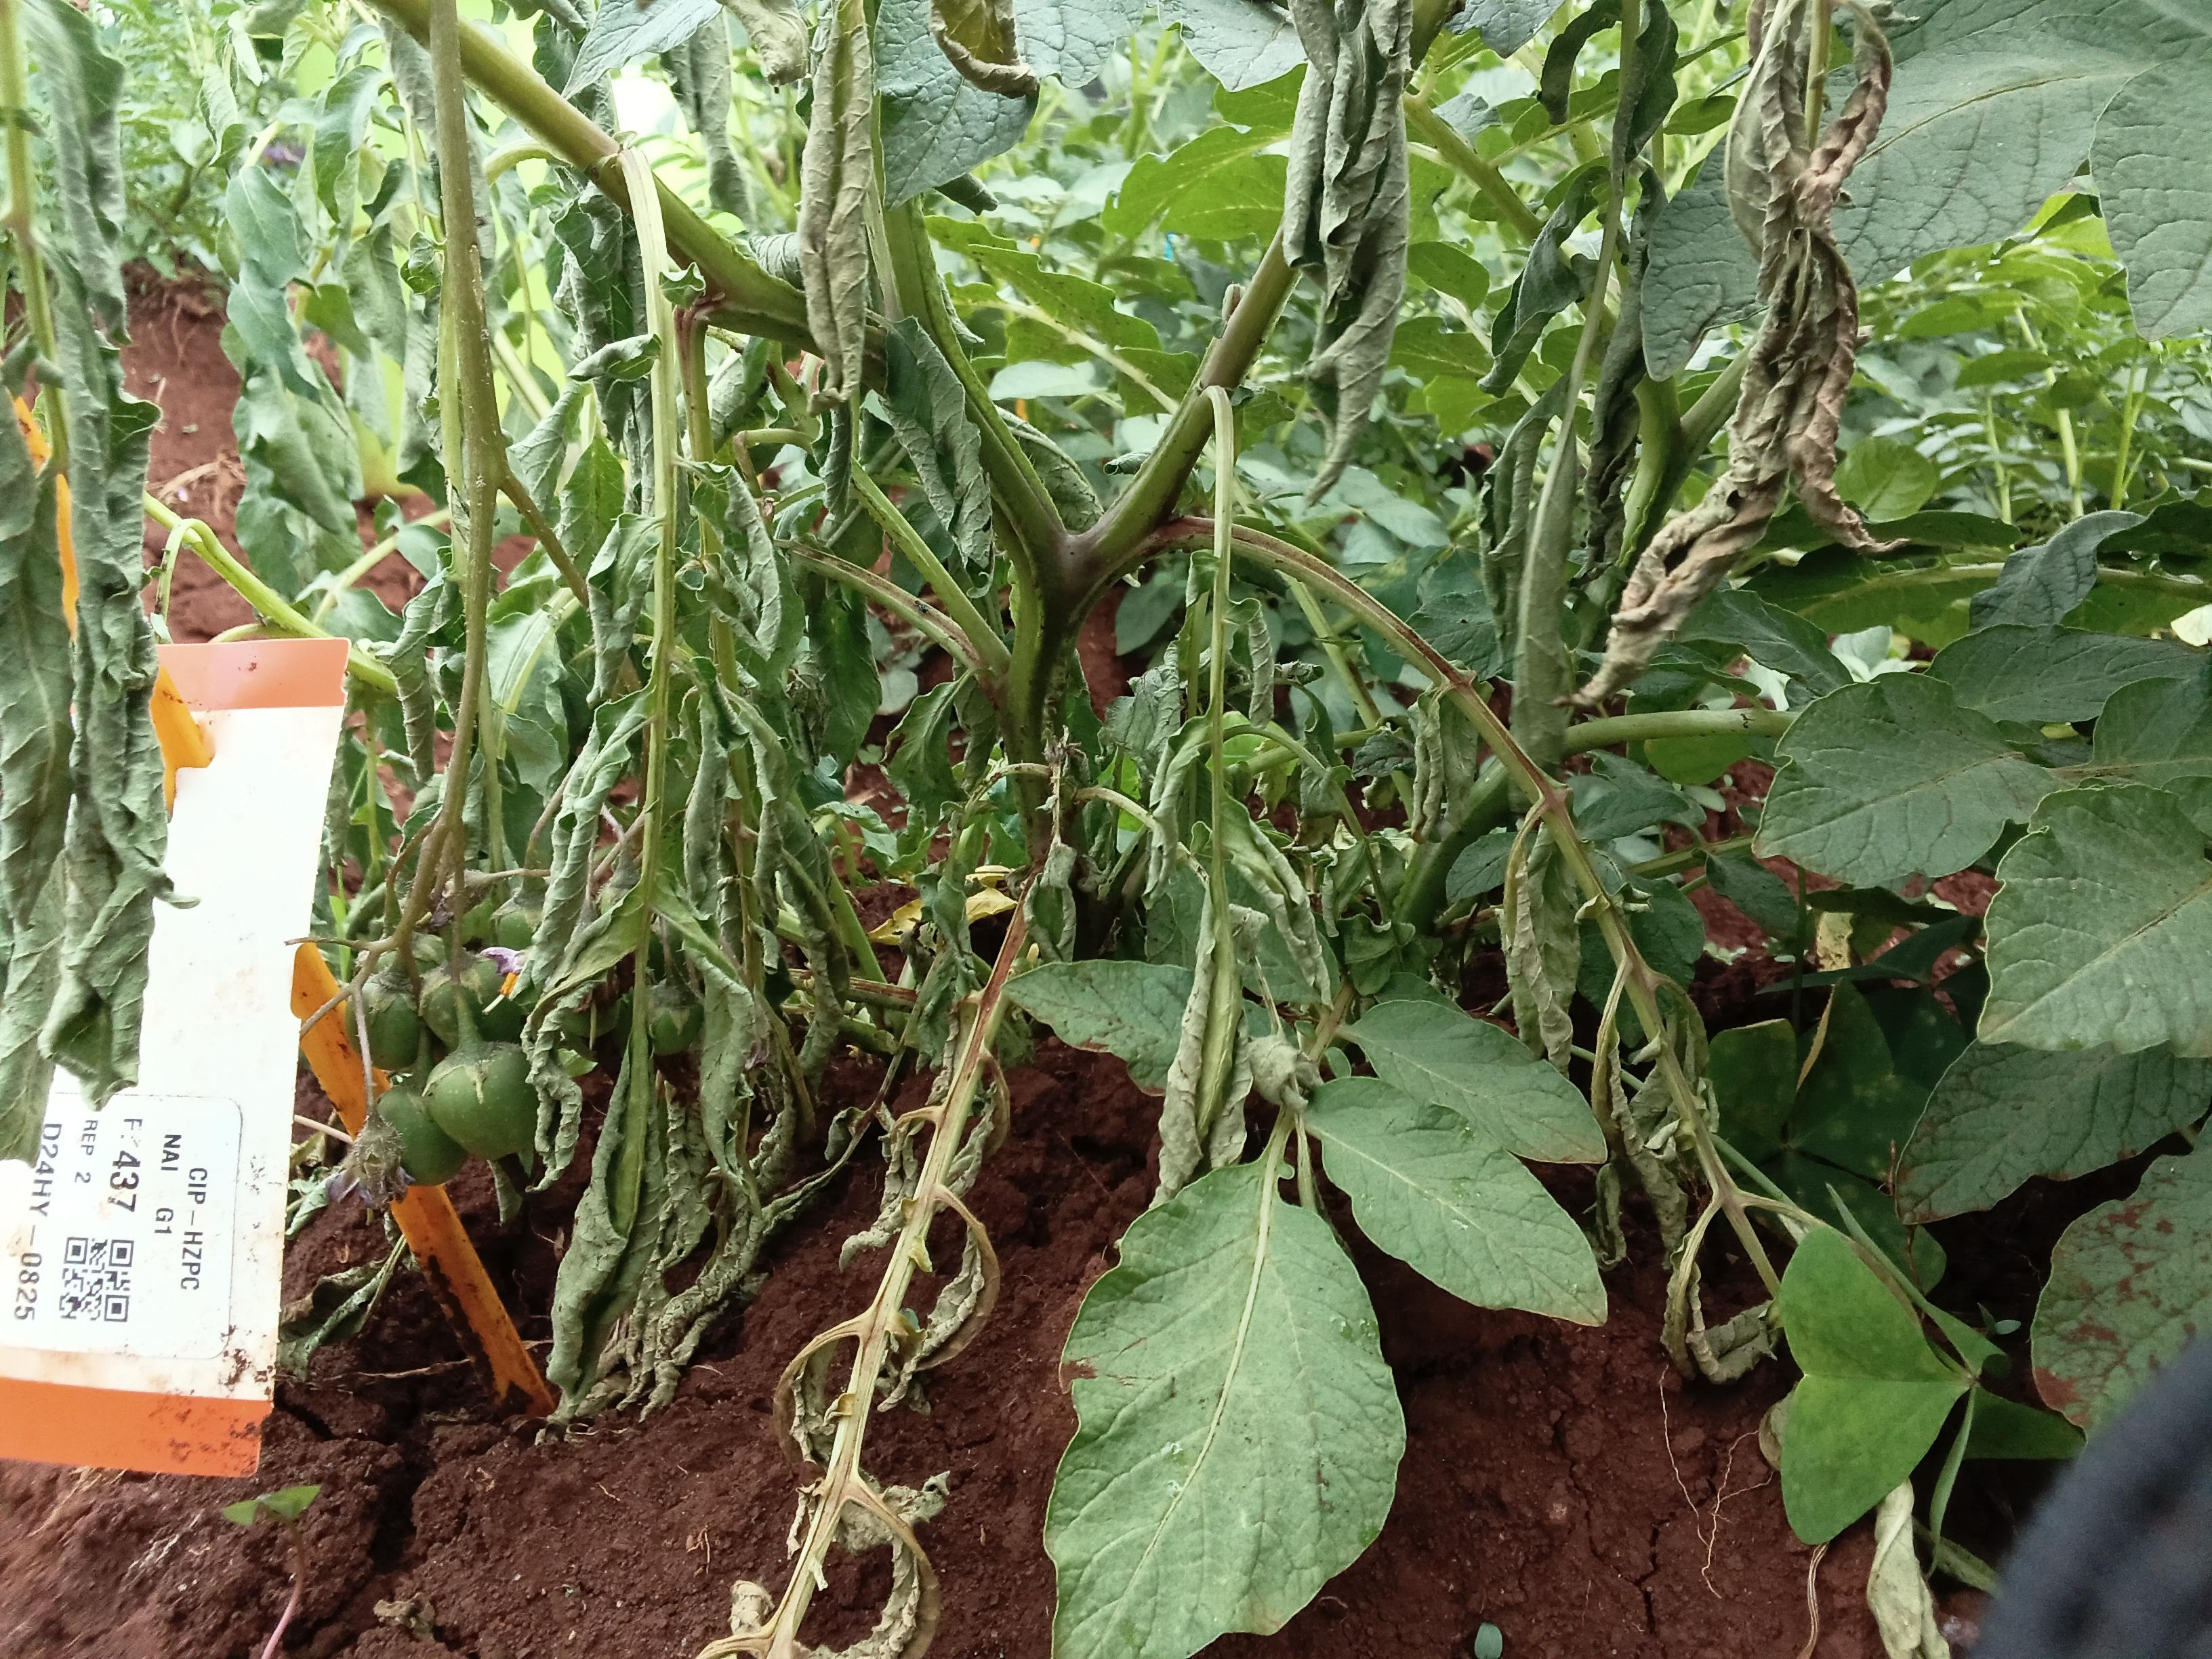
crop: potato
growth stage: flowering
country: Kenya
